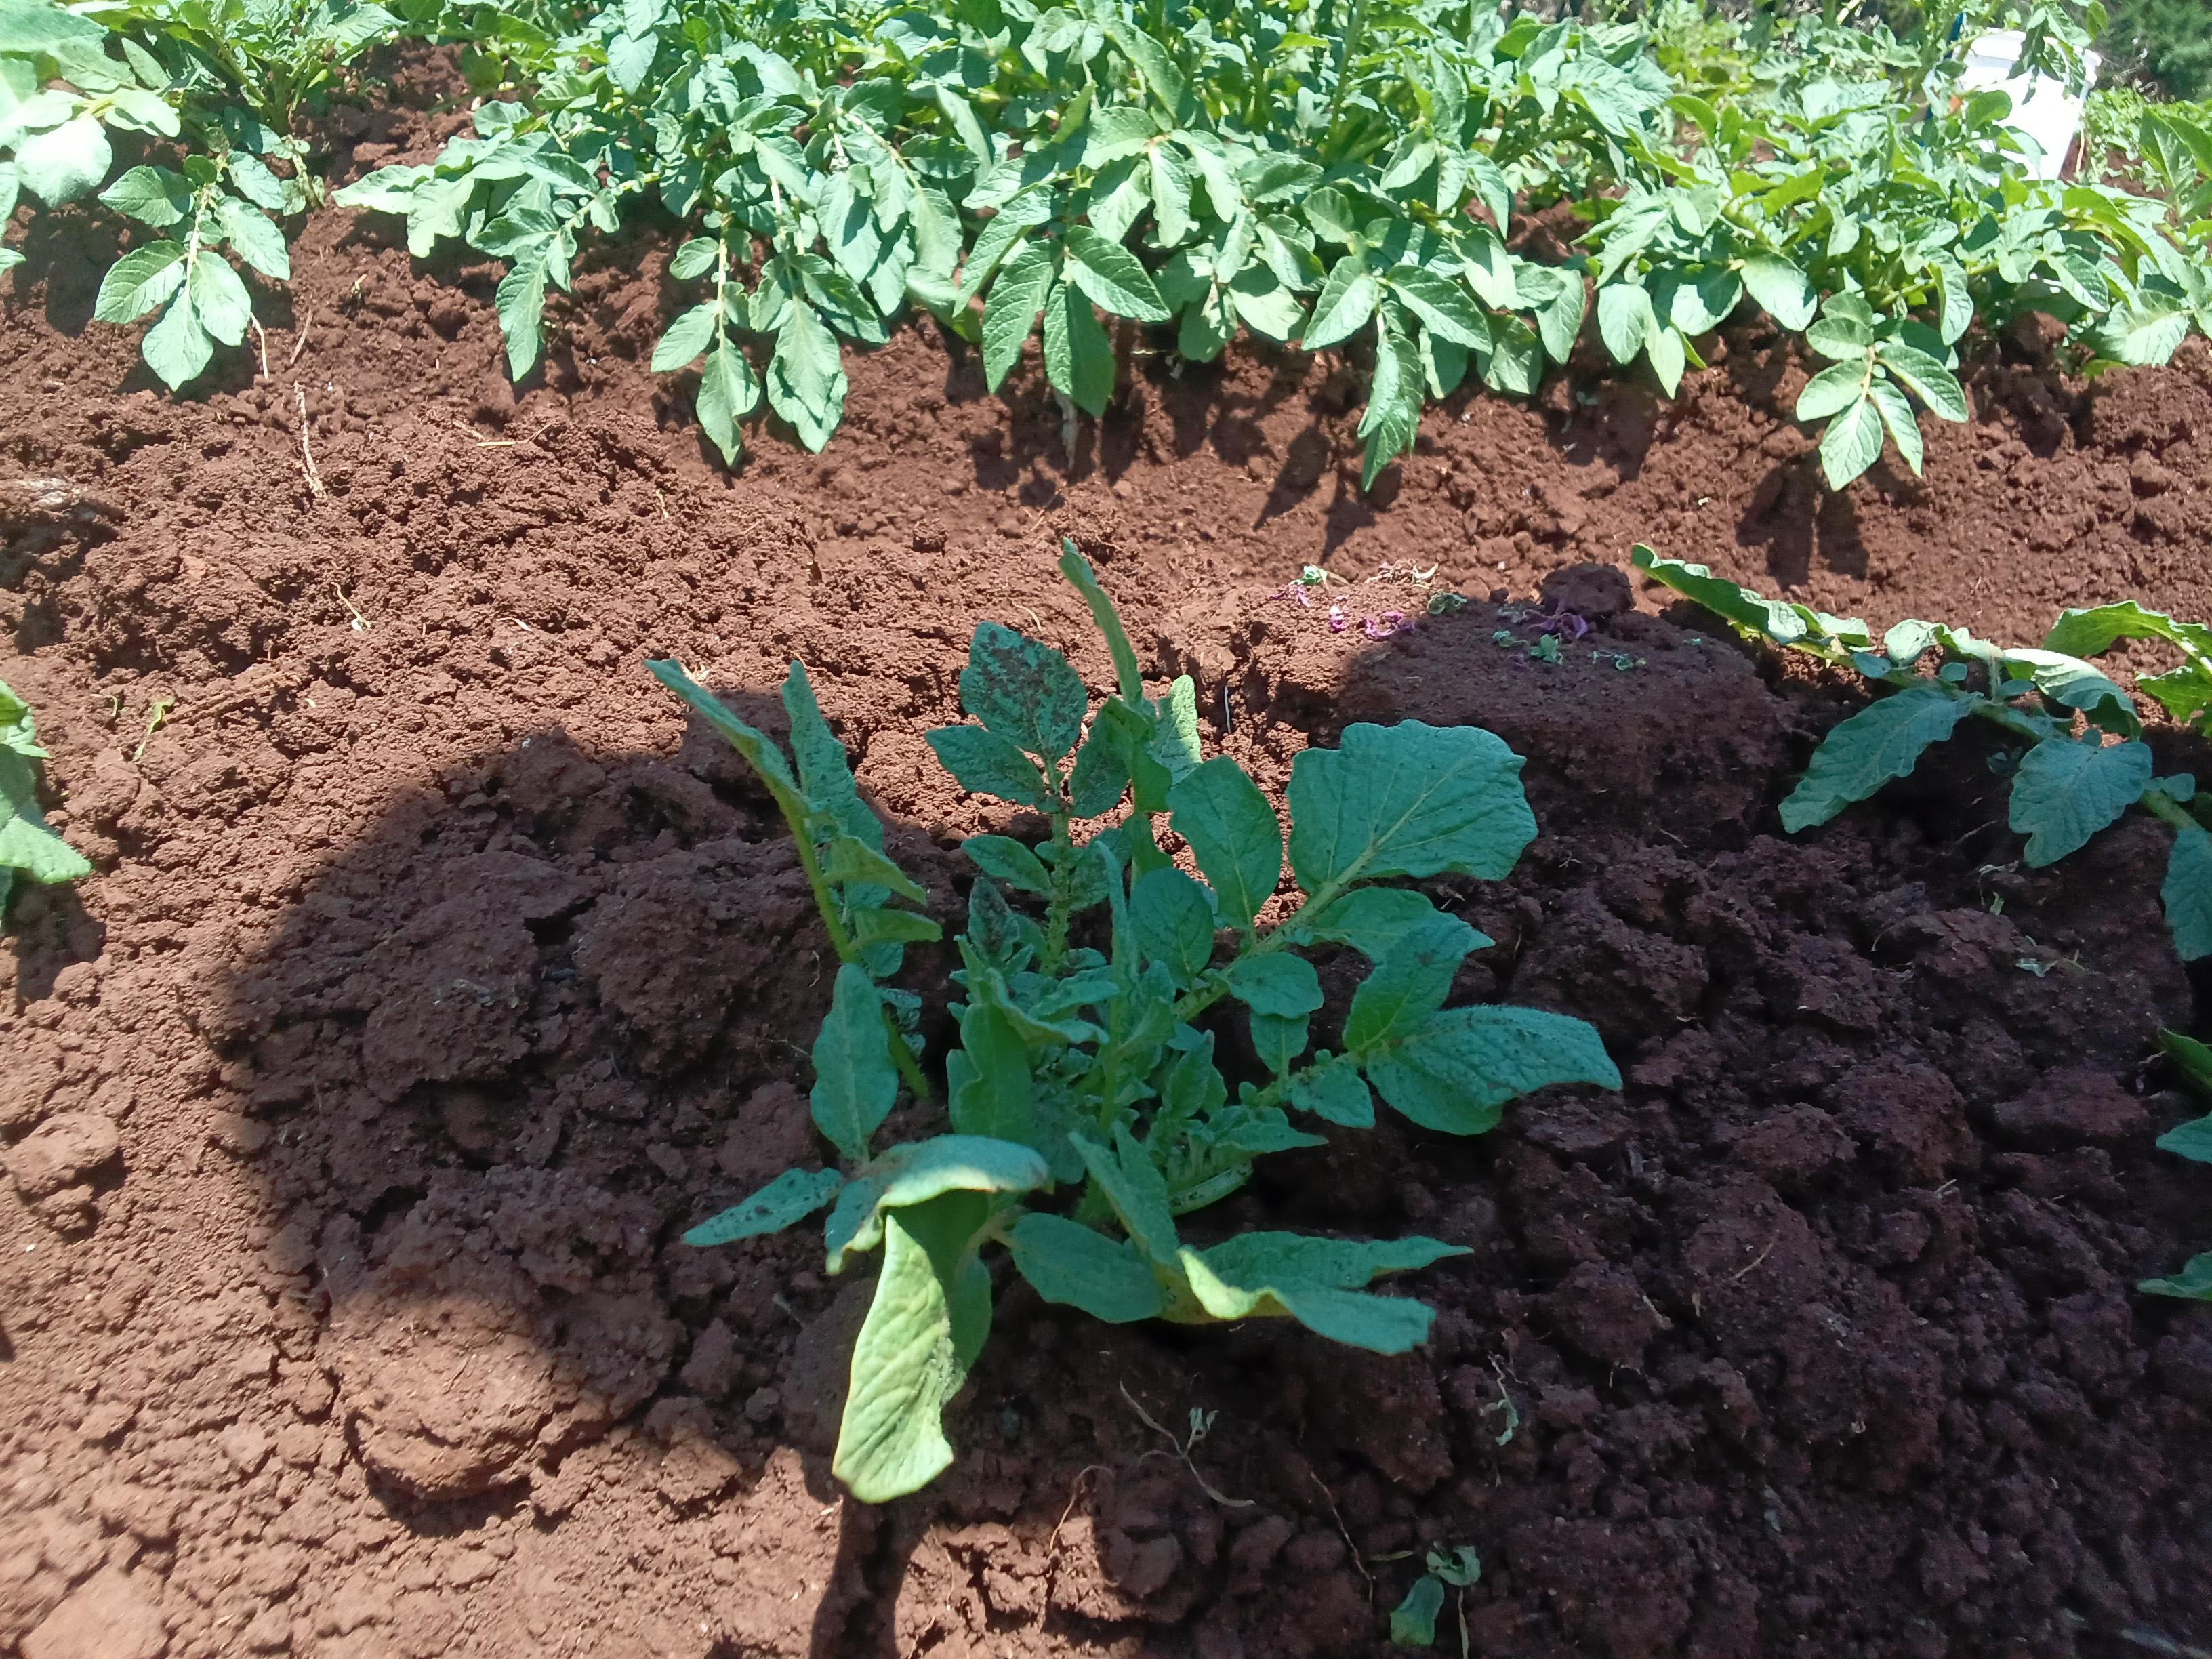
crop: potato
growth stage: vegetative
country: Kenya
